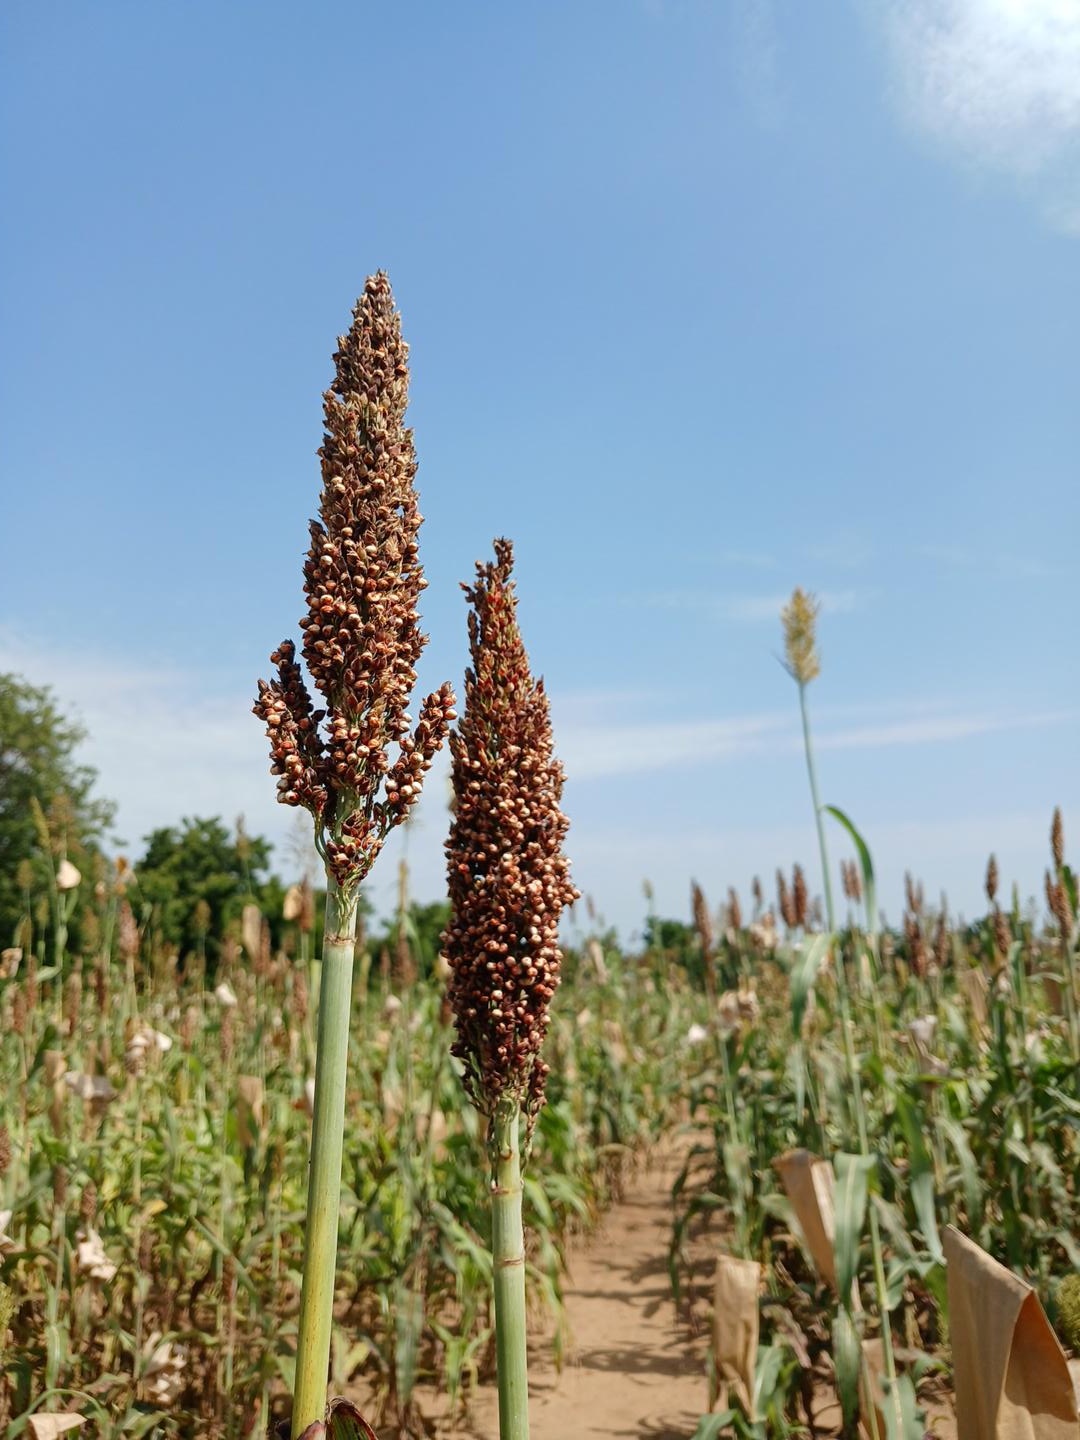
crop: sorghum
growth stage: filling grain
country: Senegal
